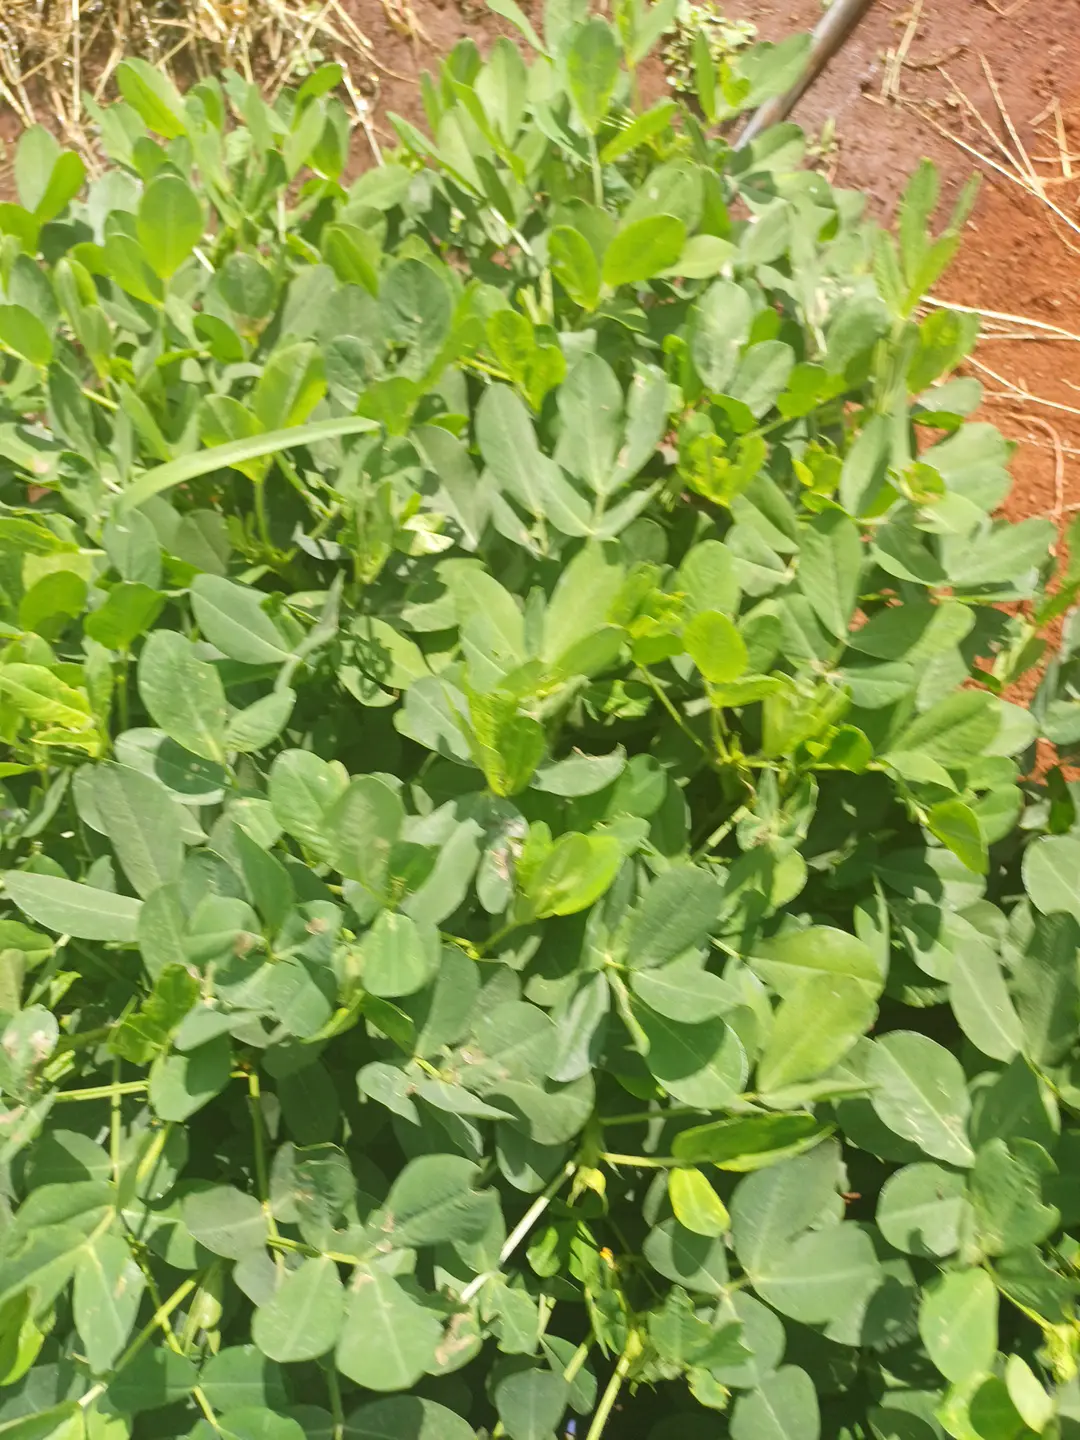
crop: groundnut
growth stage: pegging
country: Kenya
